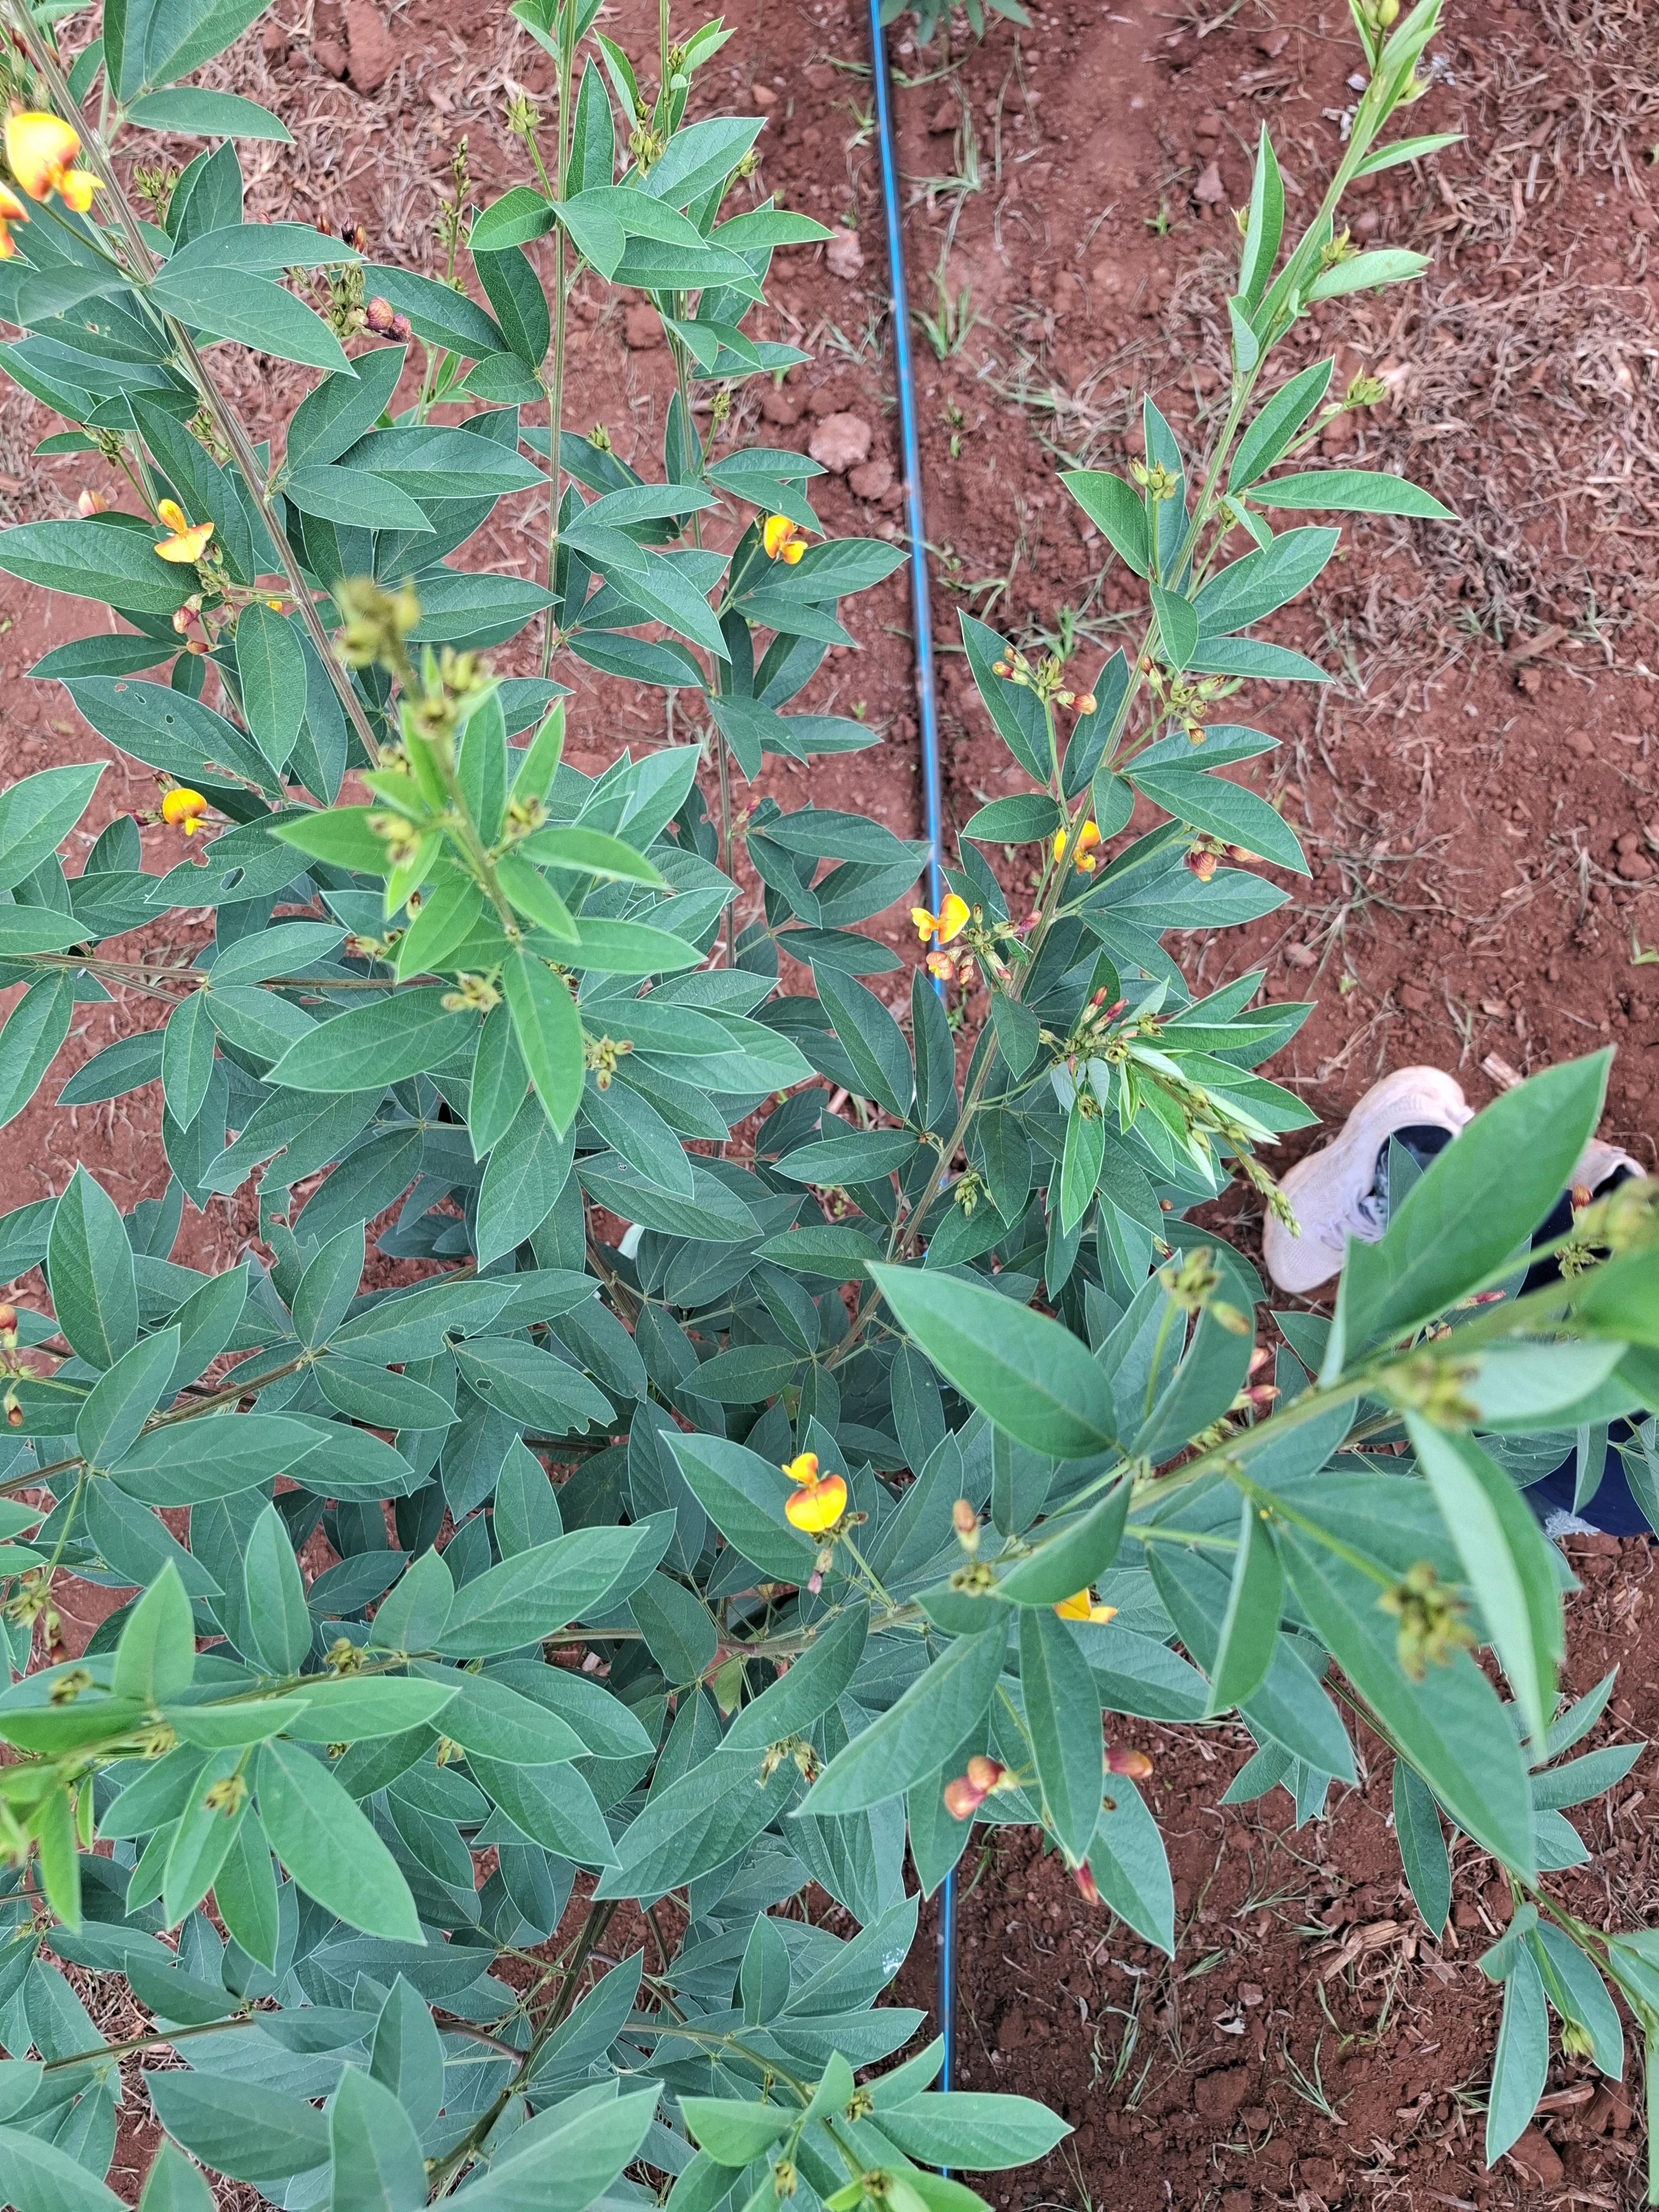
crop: pigeonpea
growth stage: flowering
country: Kenya
